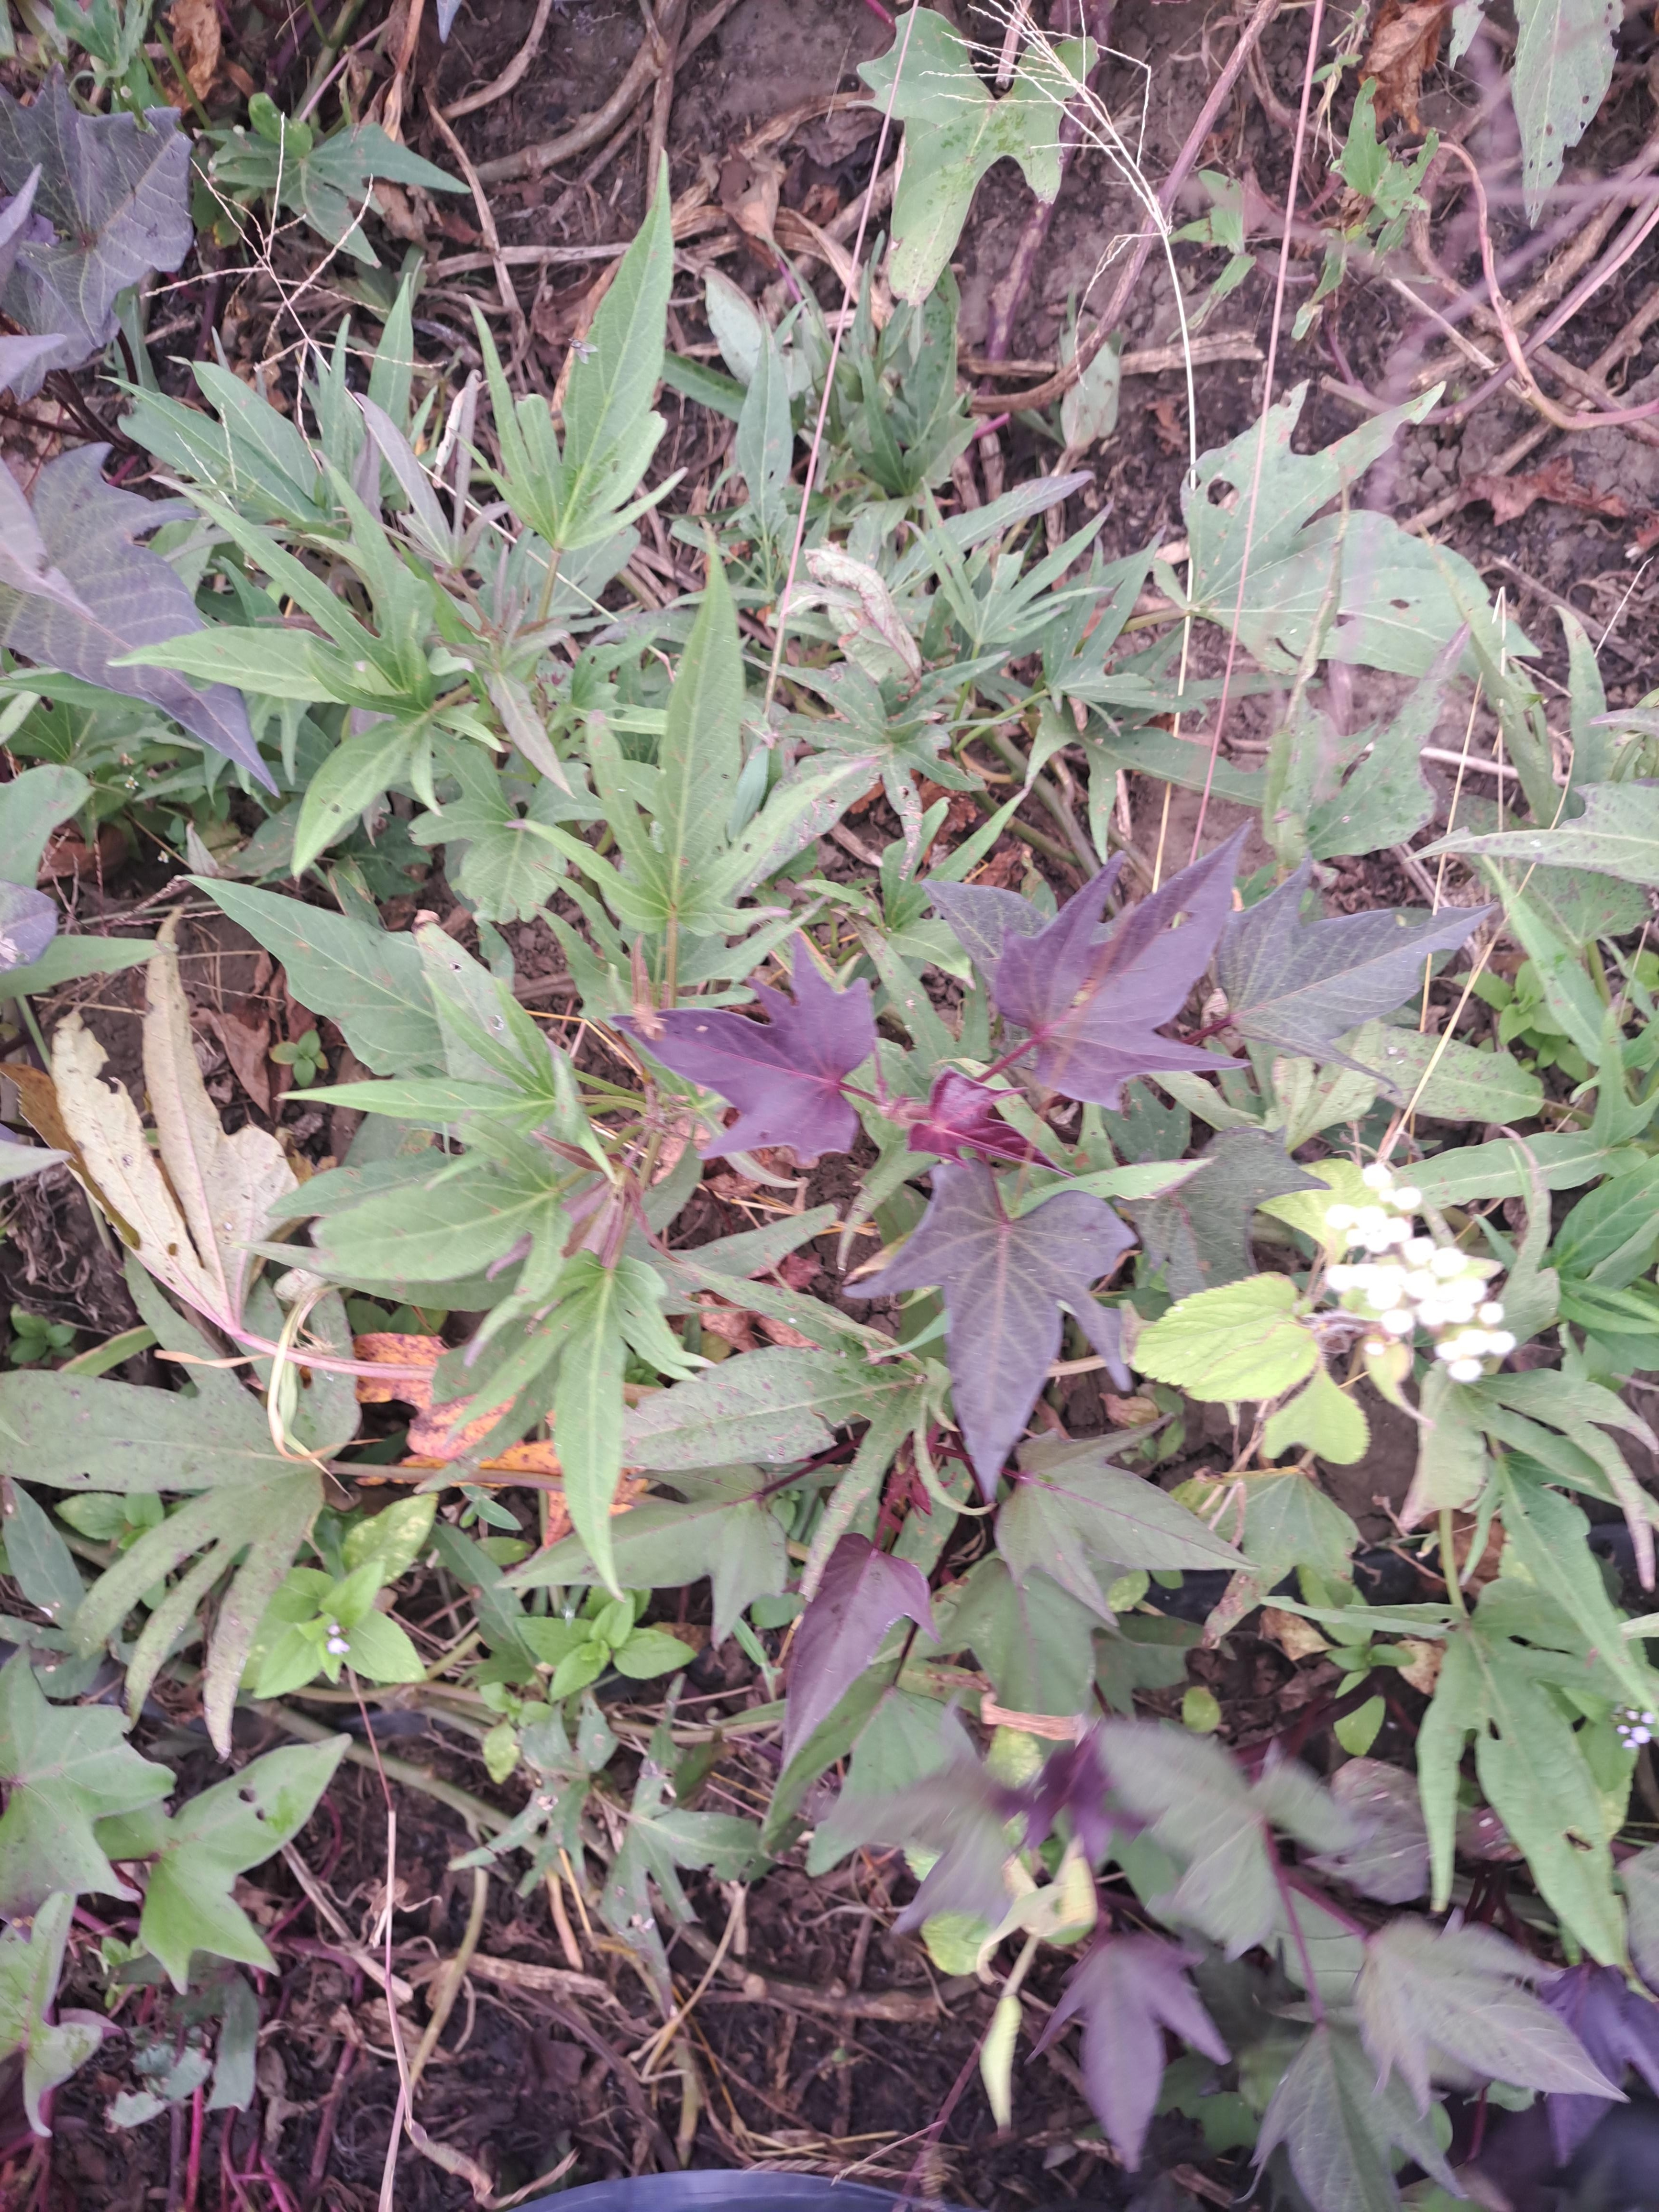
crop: sweet potato
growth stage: flowering
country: Tanzania
